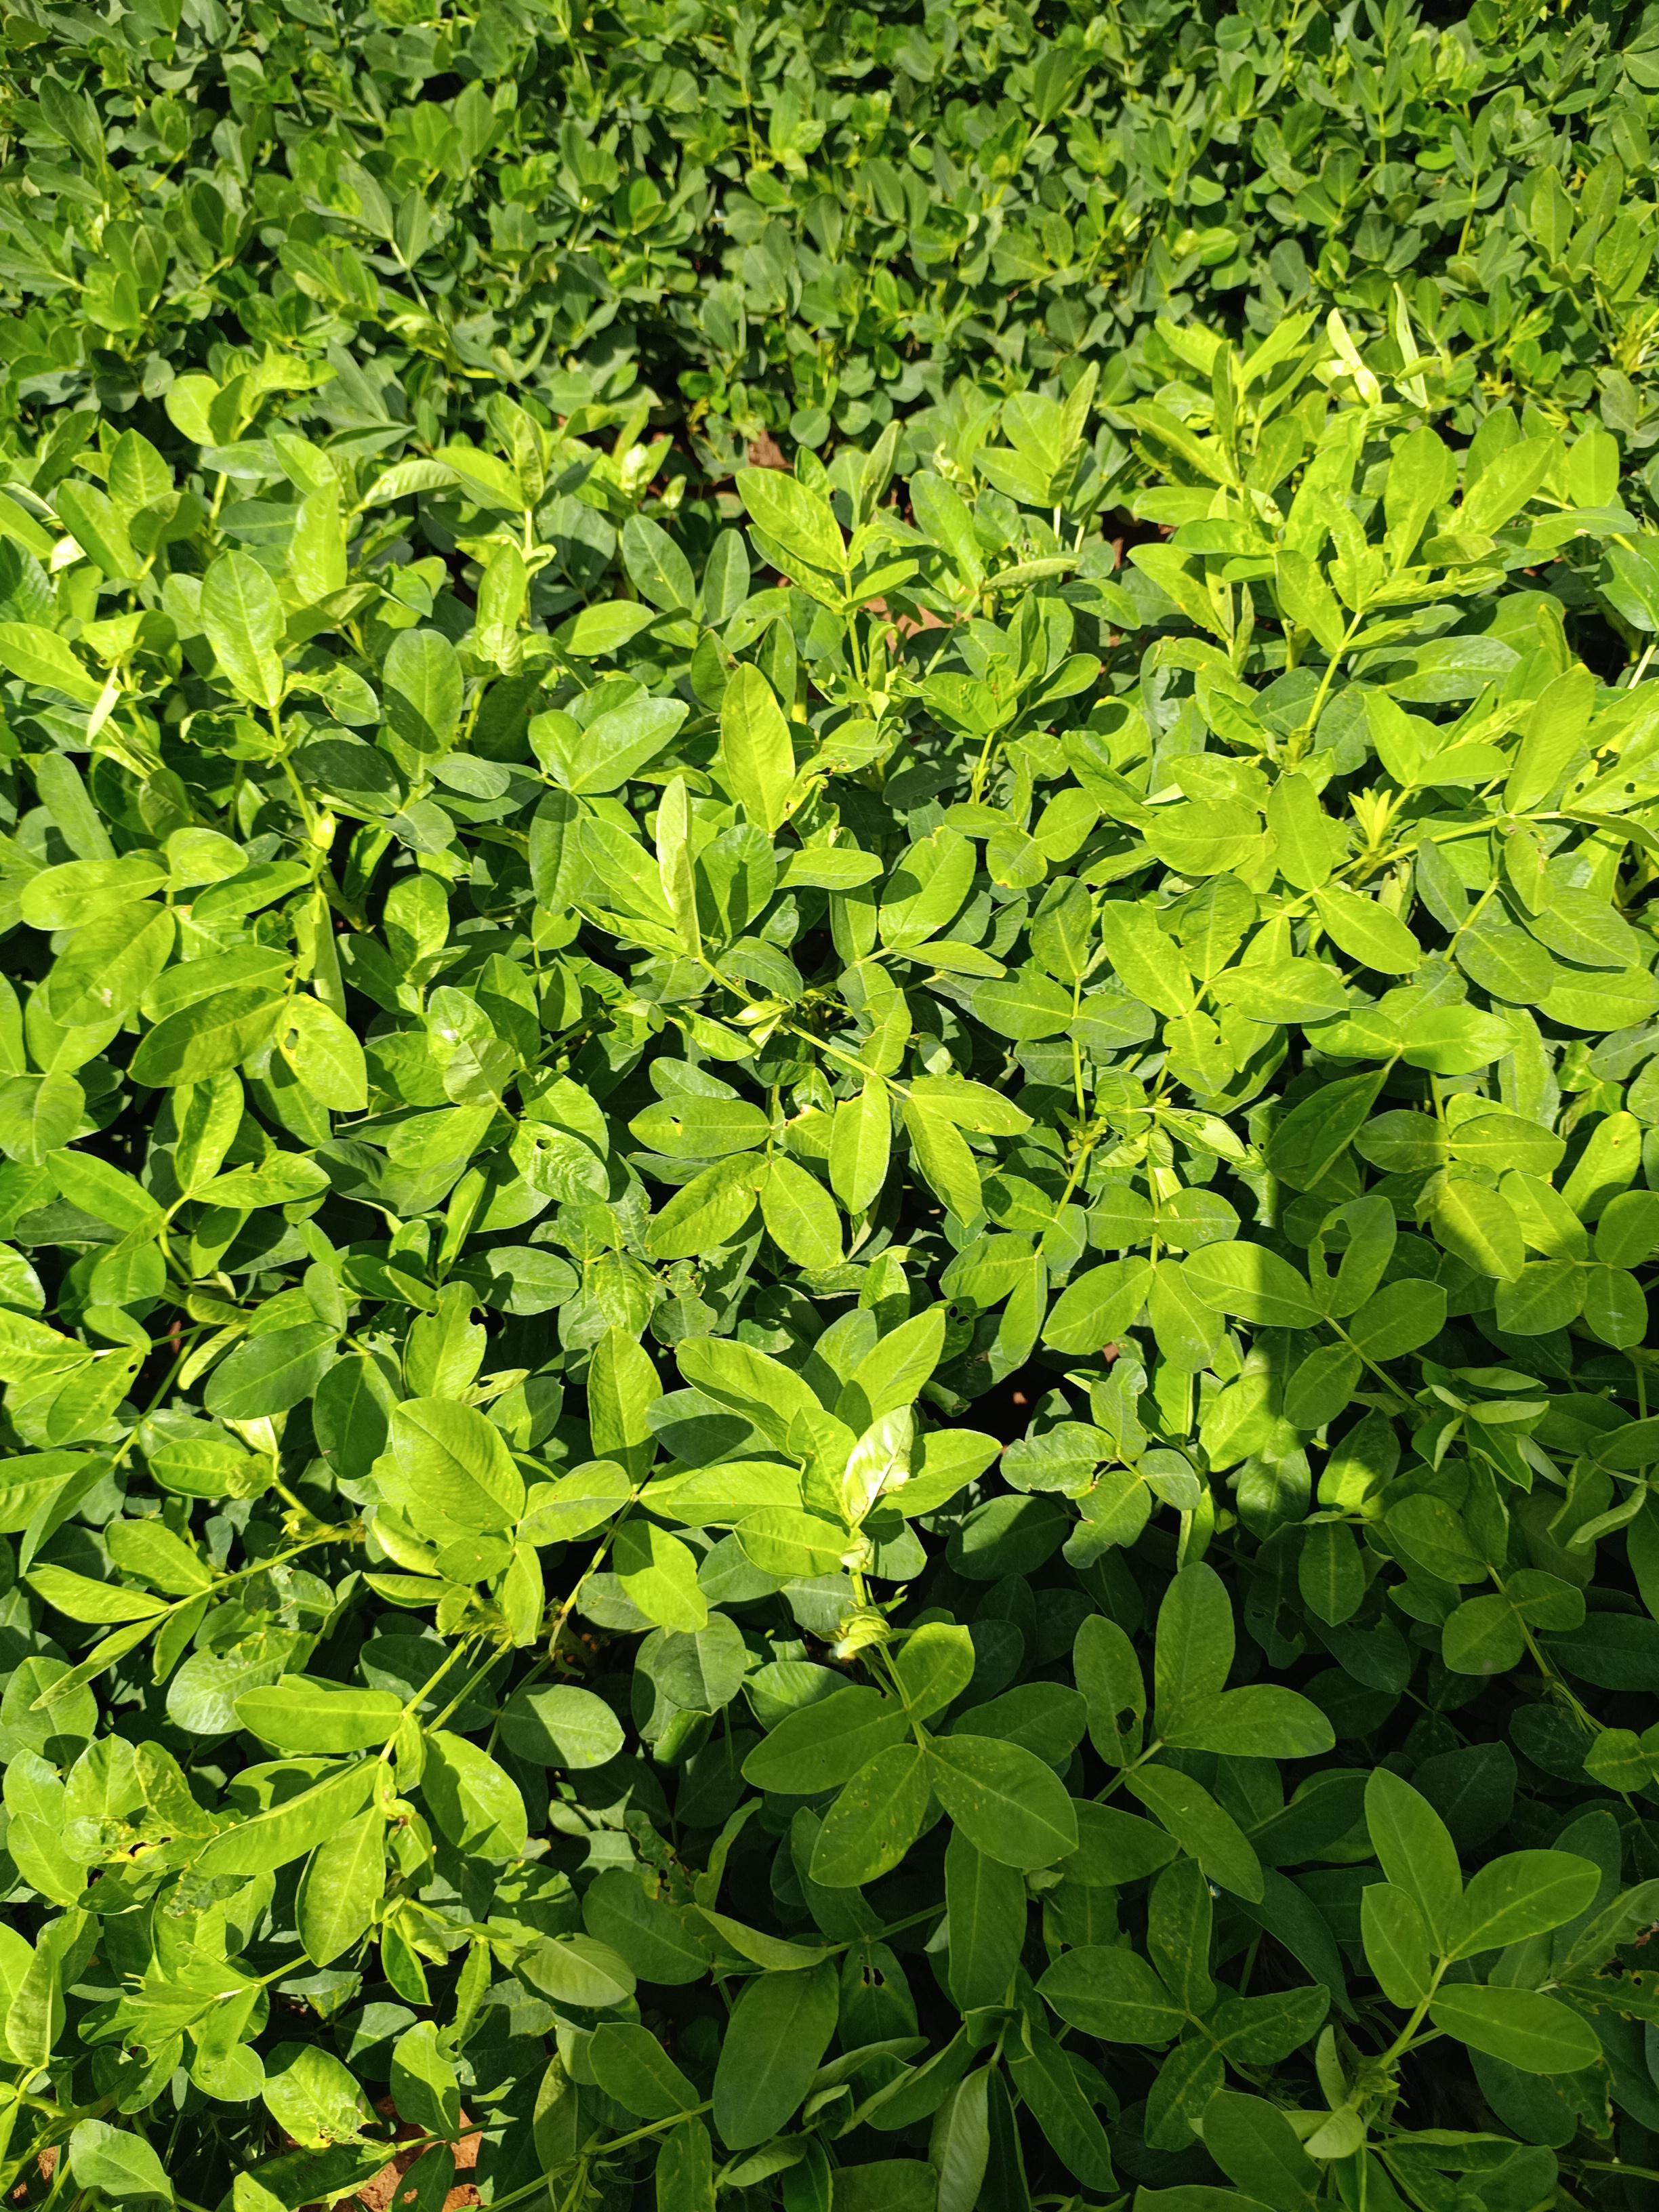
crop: groundnut
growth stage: pegging
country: Kenya
